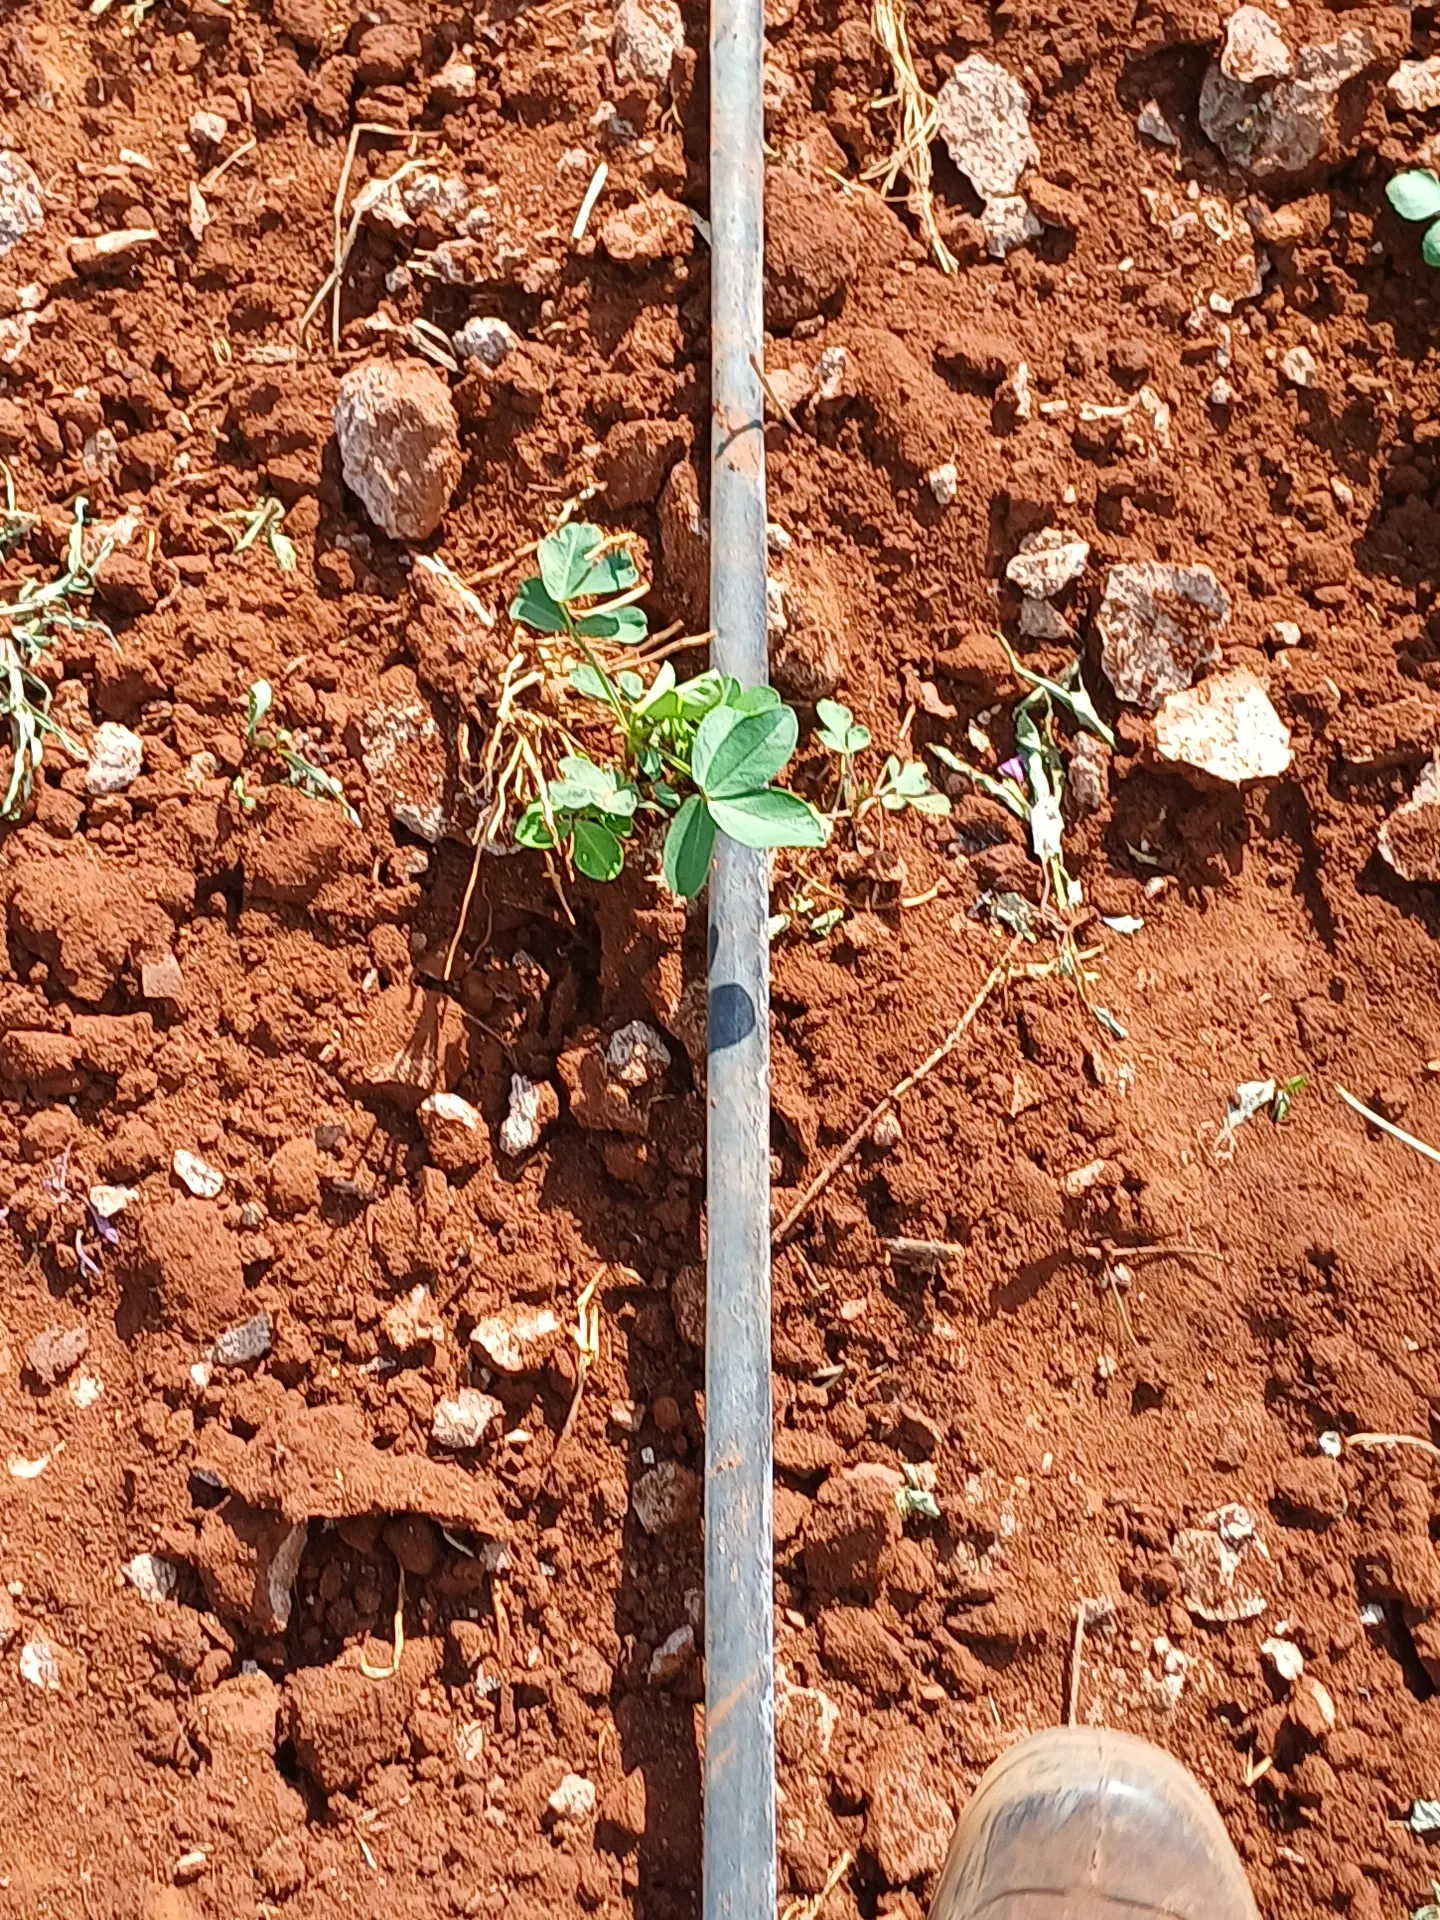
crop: groundnut
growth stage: vegetative
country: Kenya
